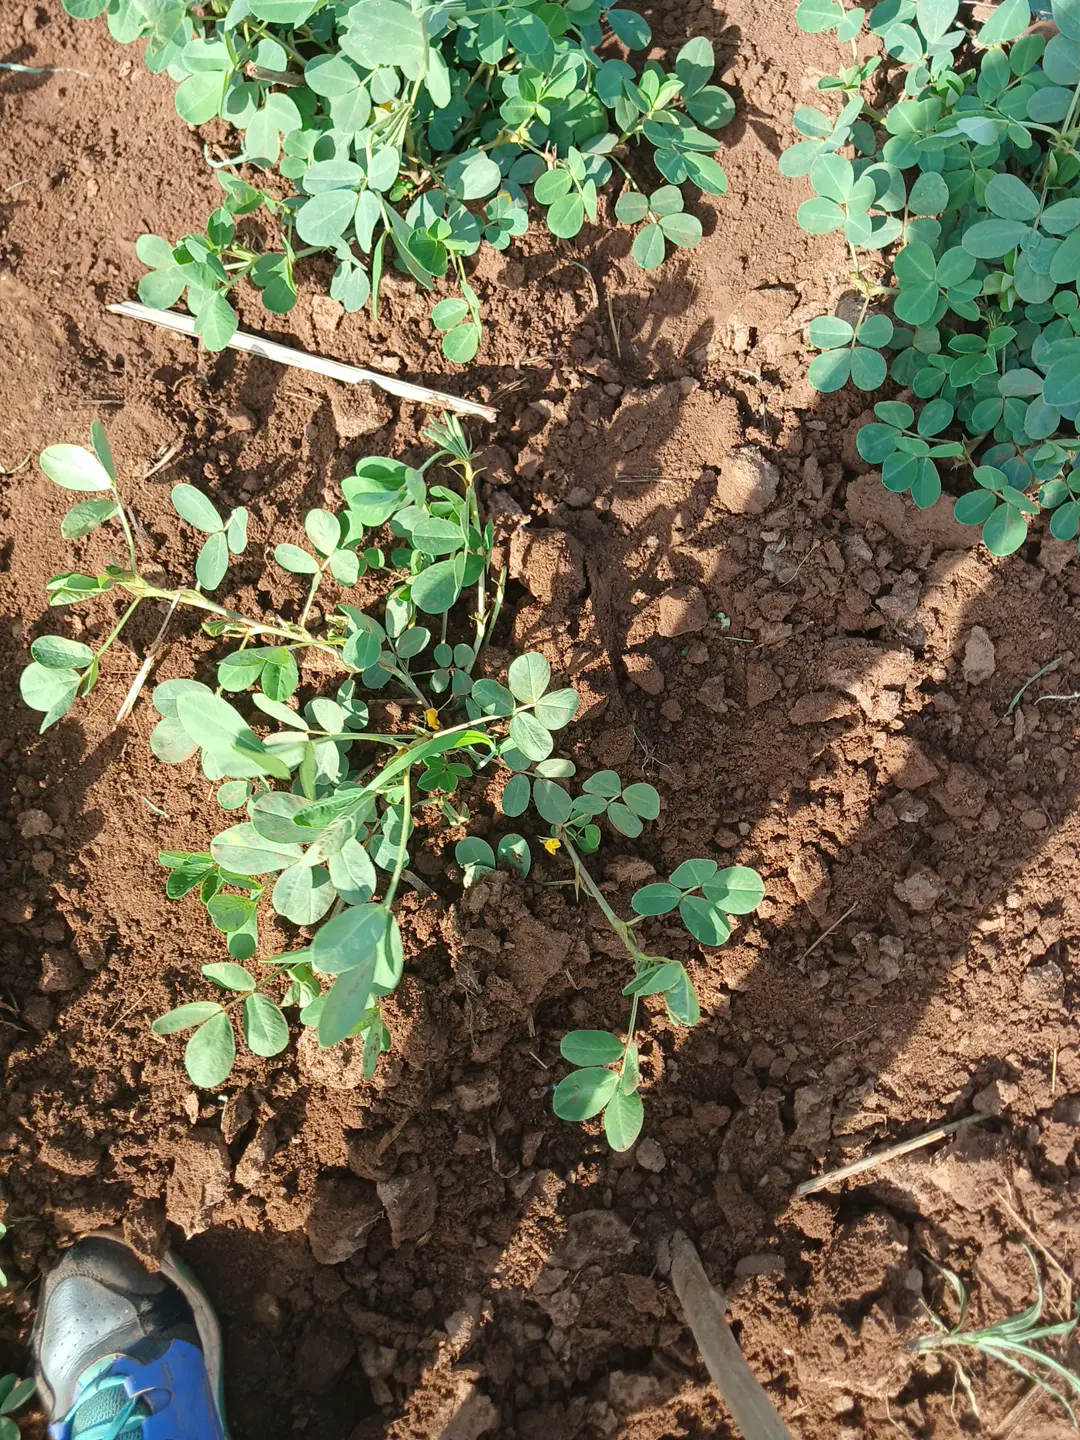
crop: groundnut
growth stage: vegetative
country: Kenya
